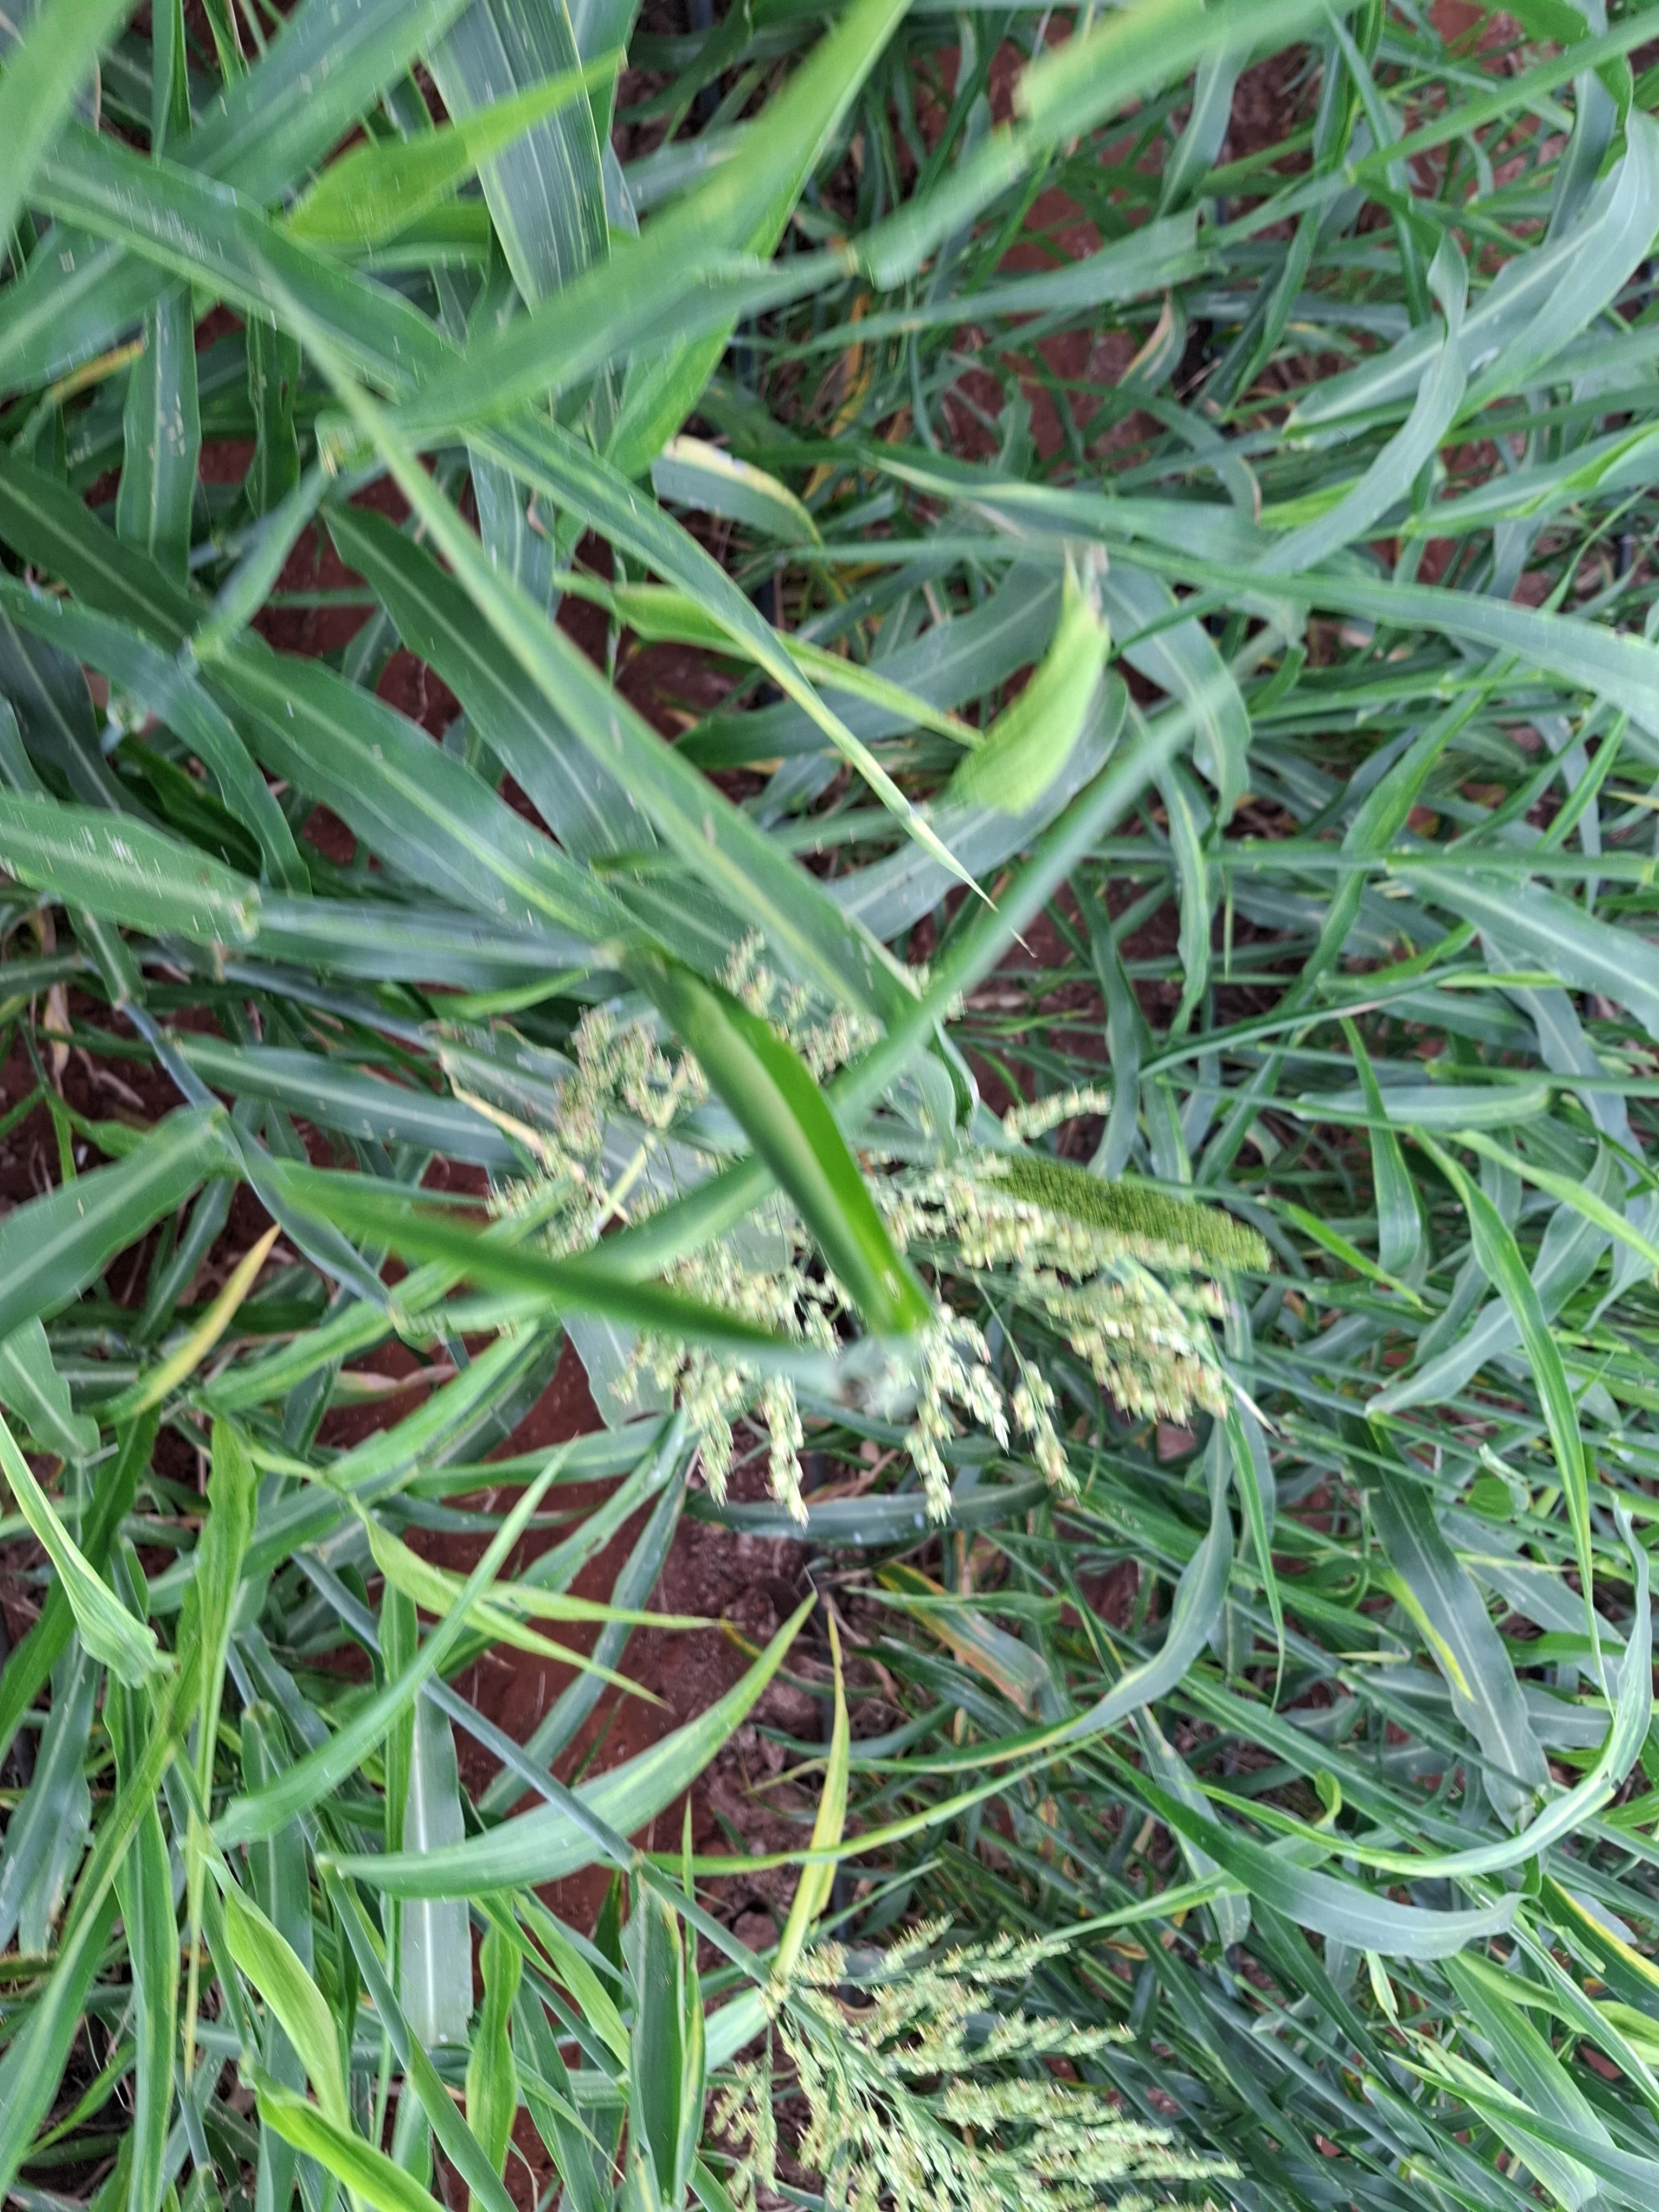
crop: sorghum
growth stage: flowering
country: Kenya
